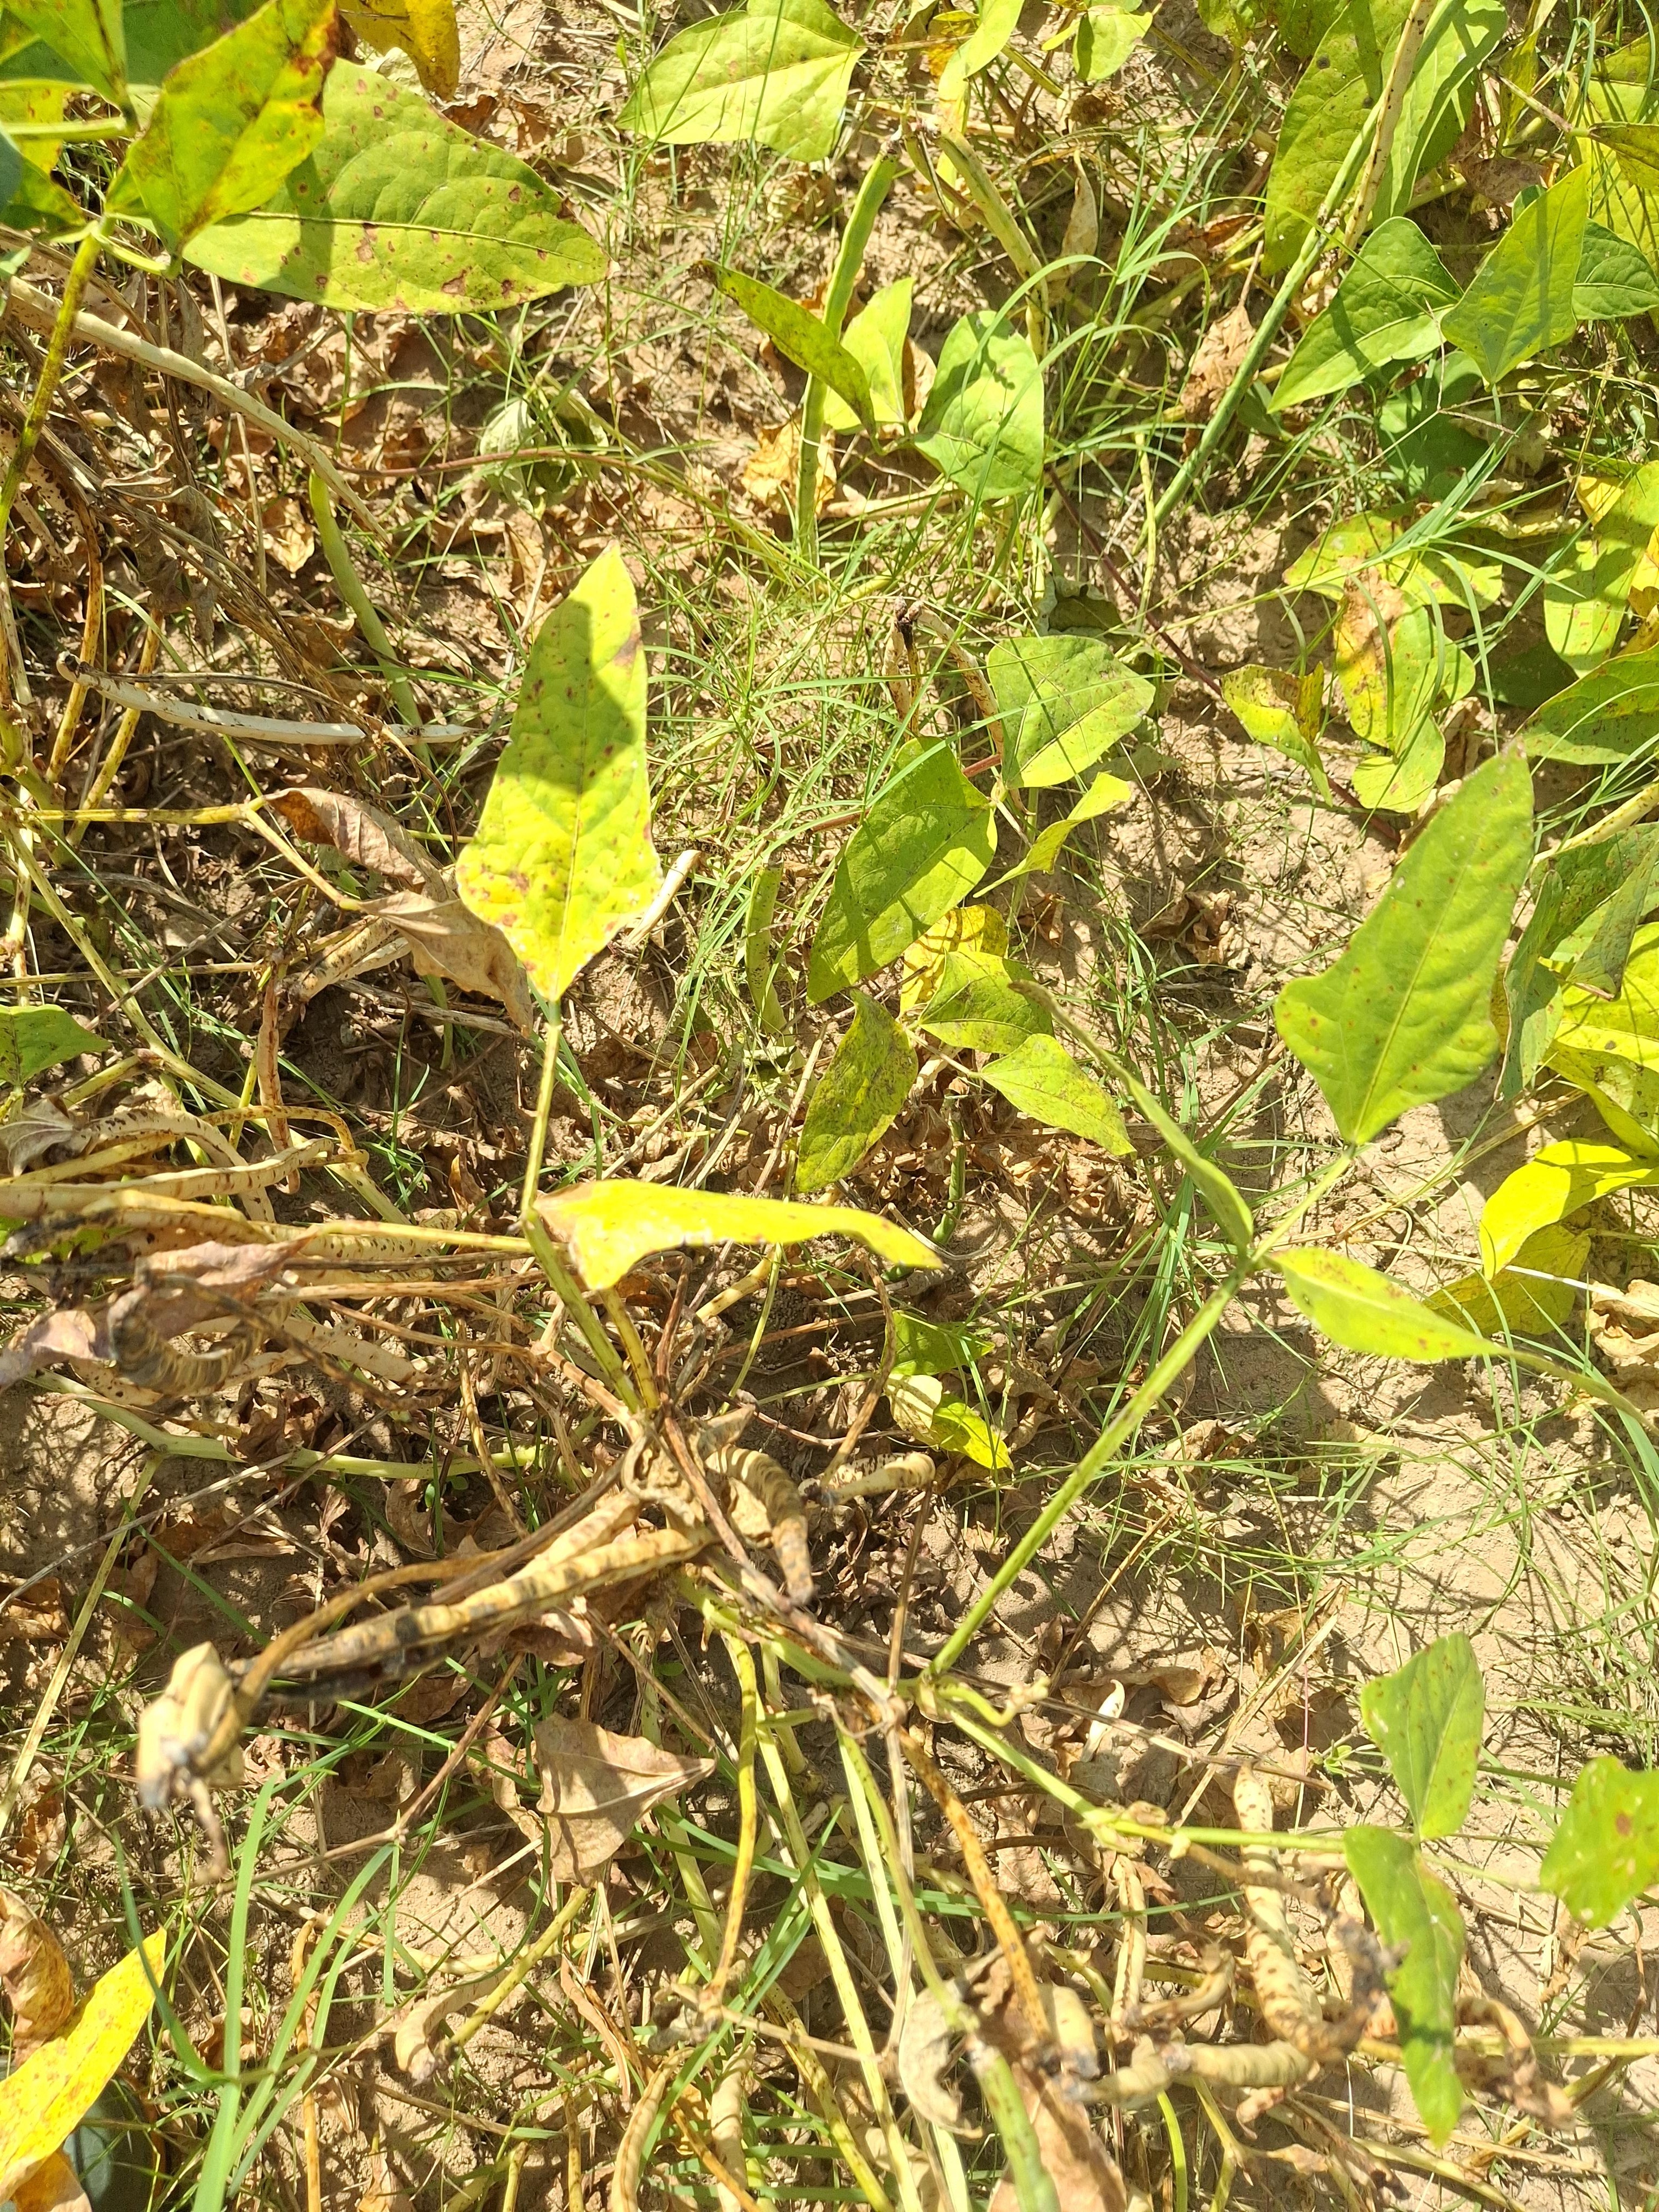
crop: cowpea
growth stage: maturity
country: Nigeria
